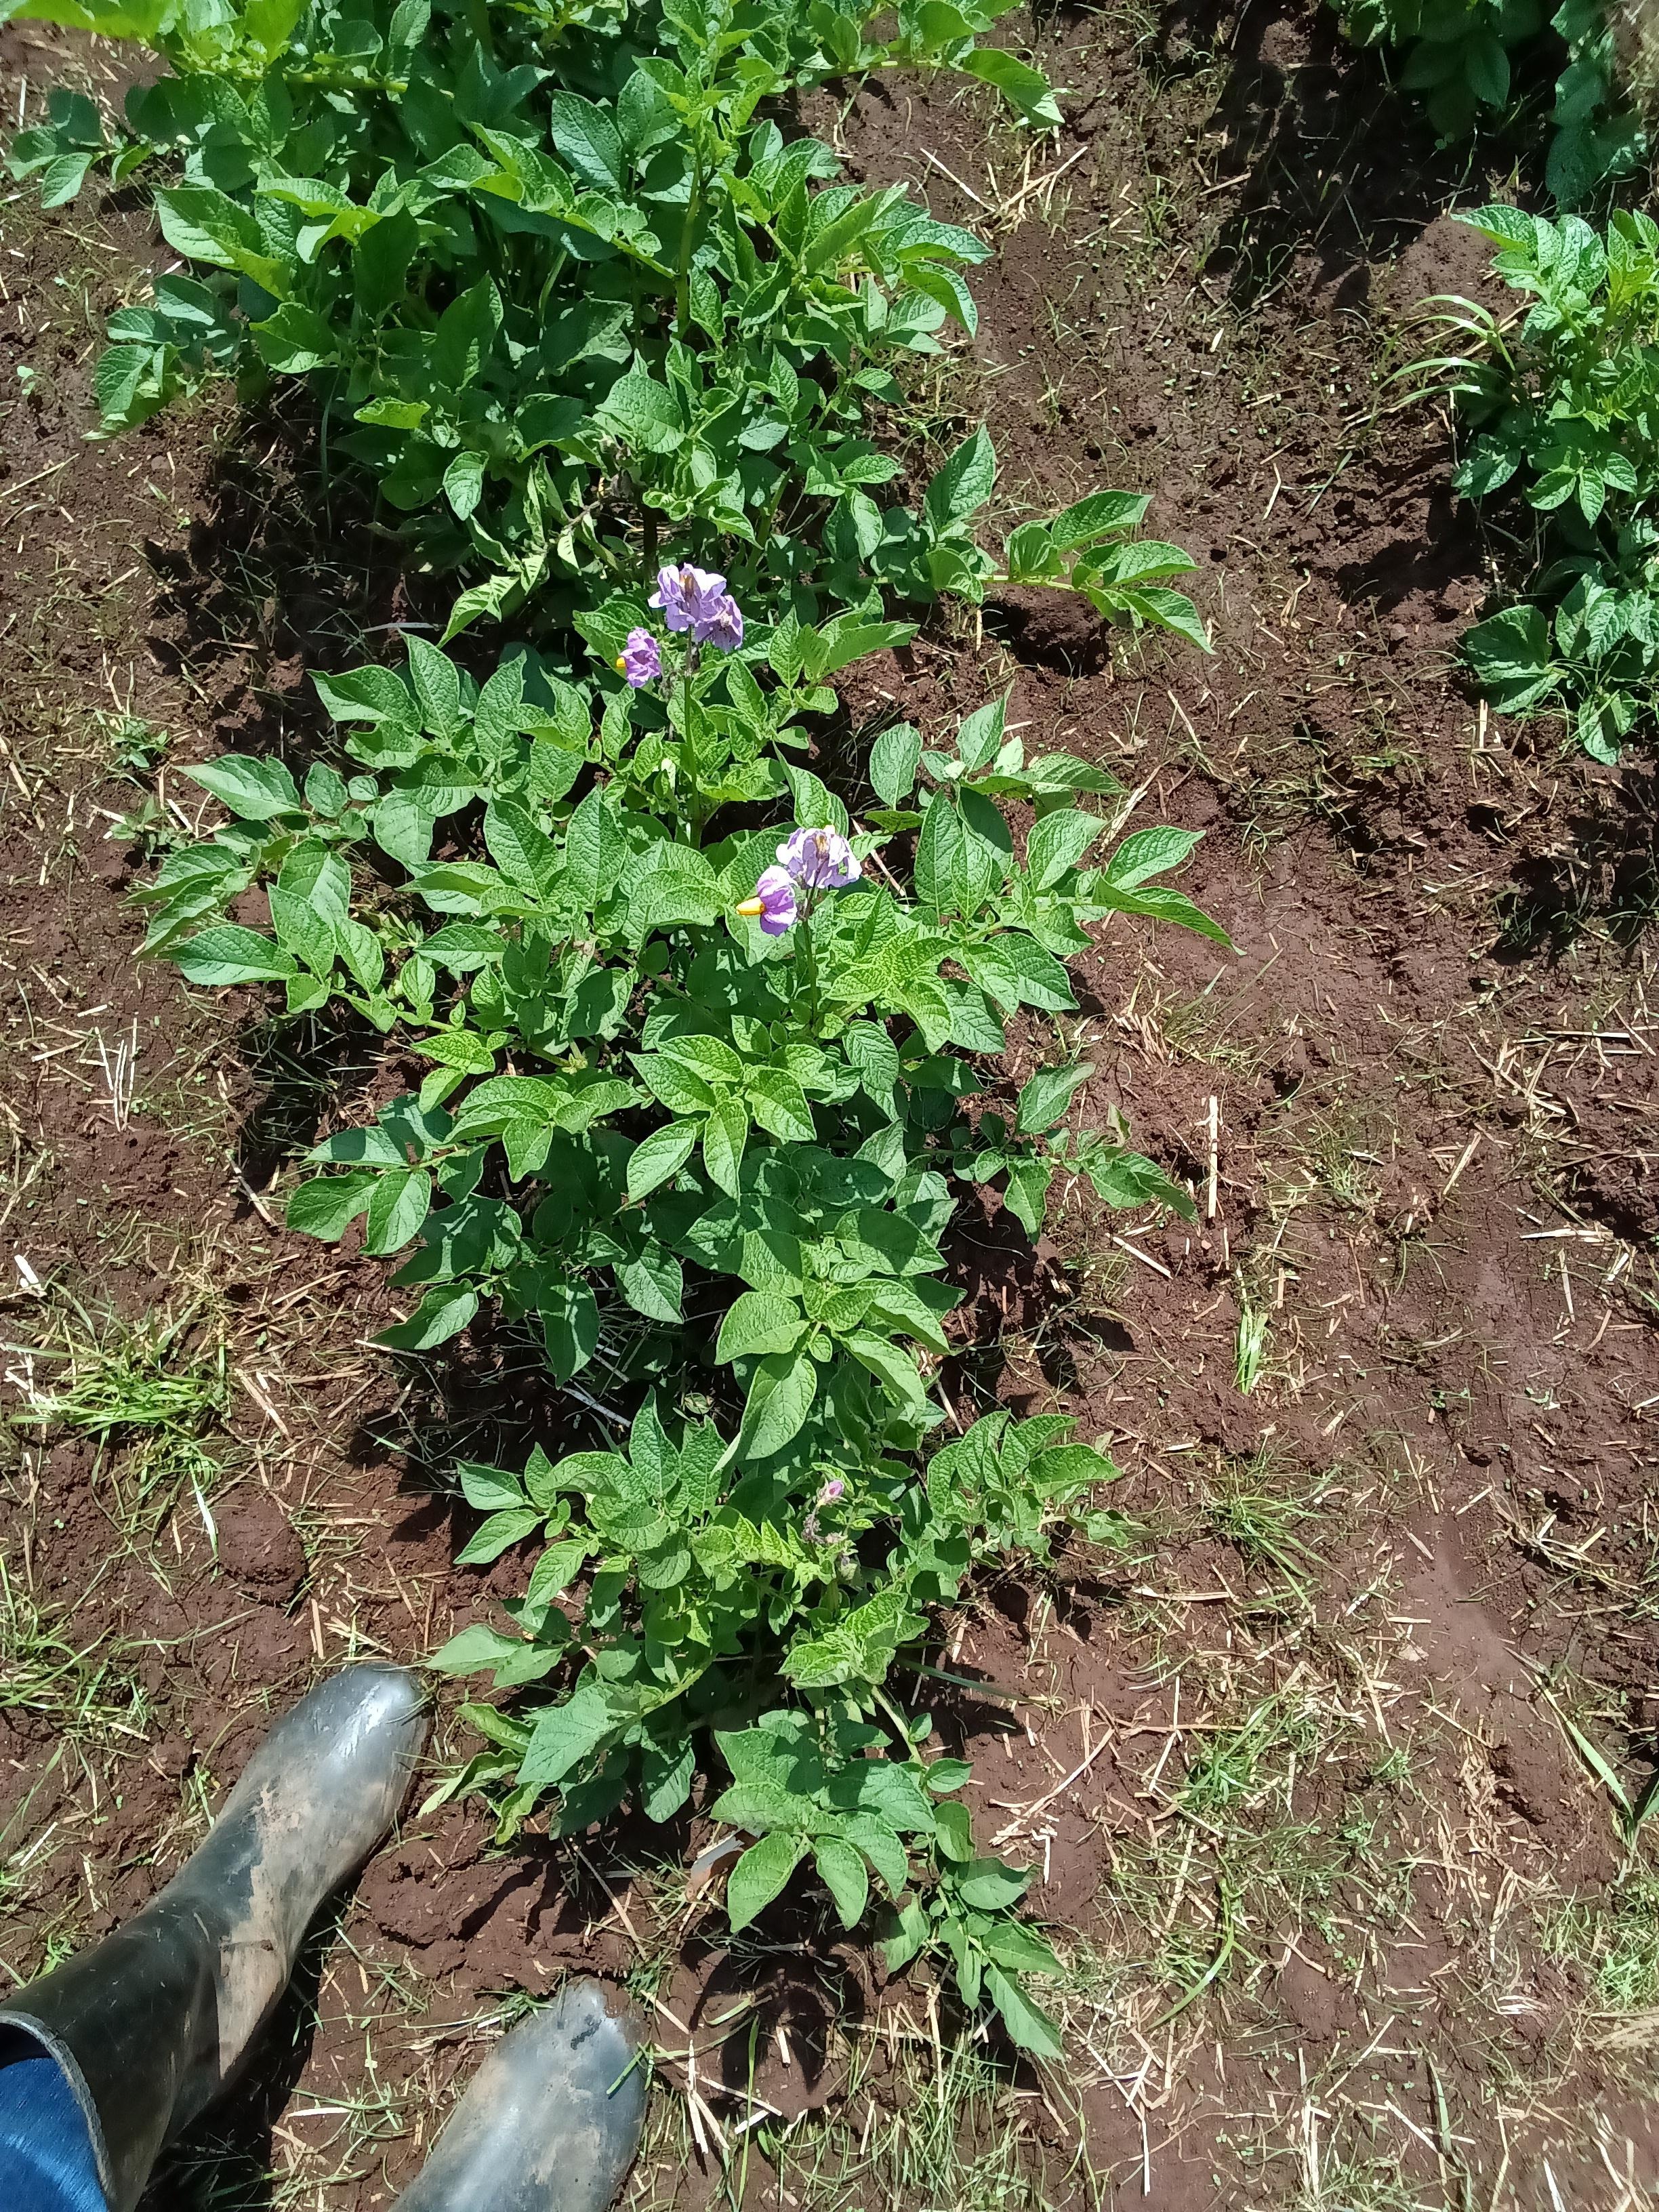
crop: potato
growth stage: flowering
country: Kenya
